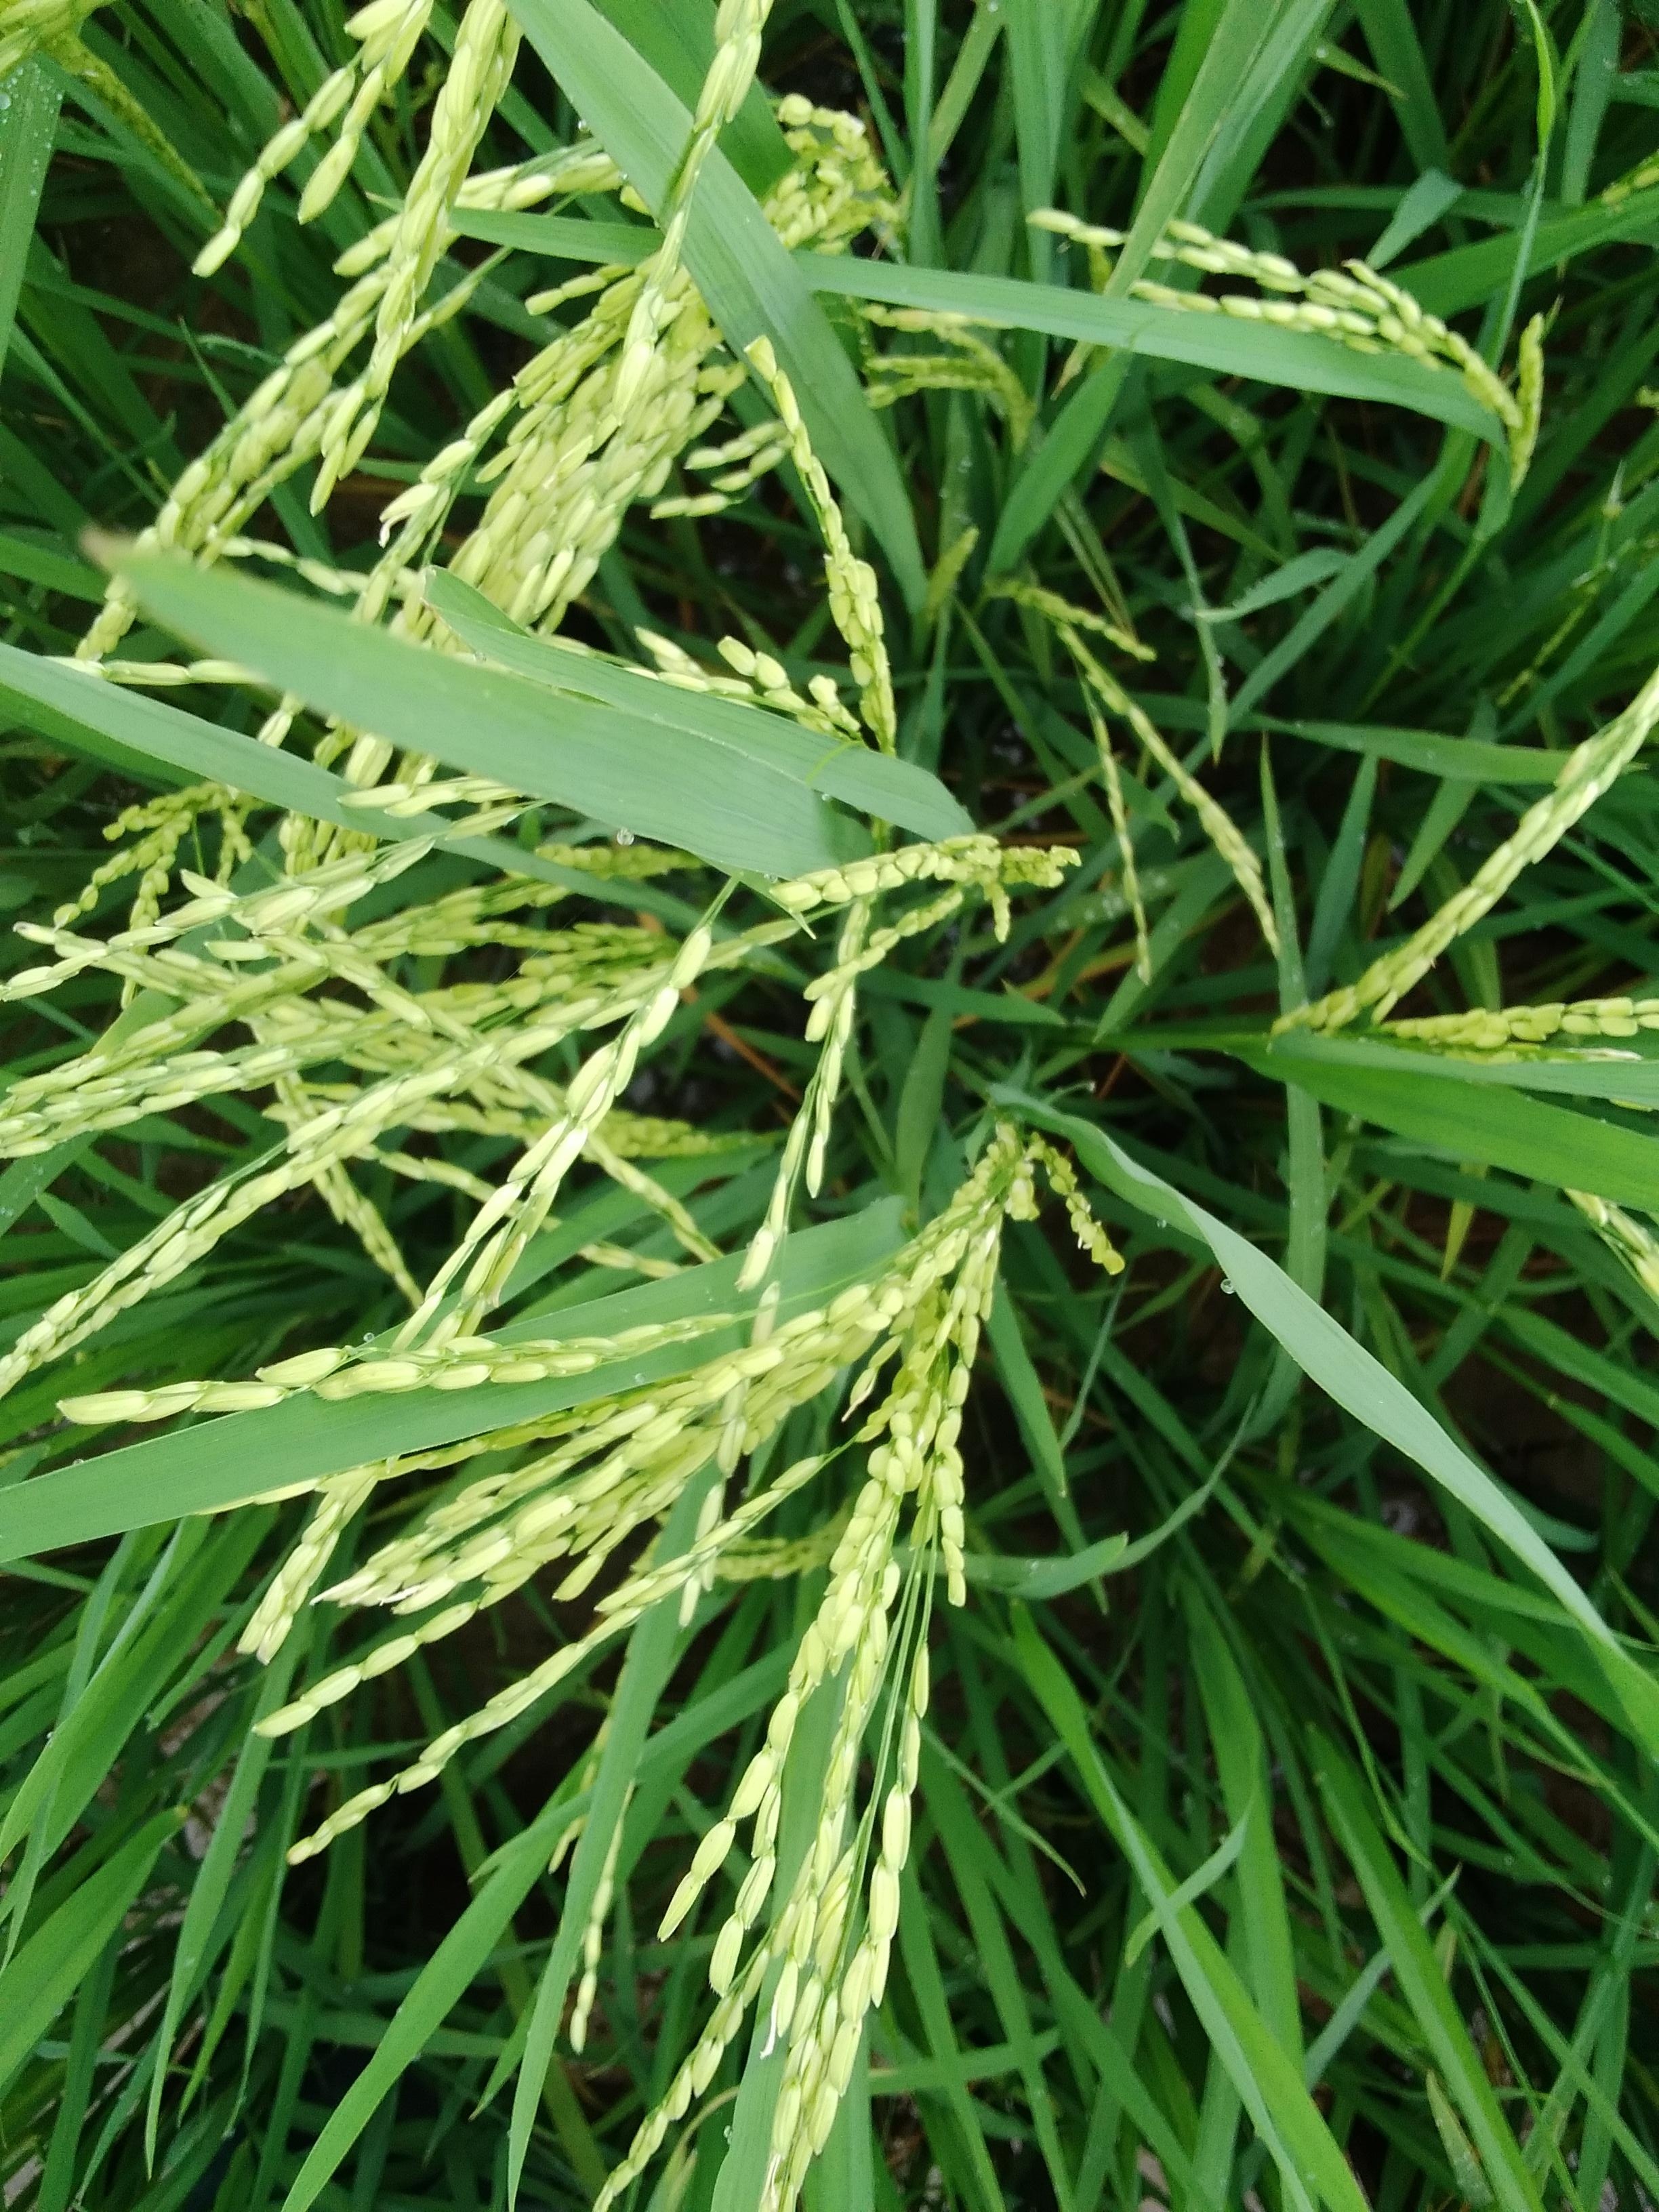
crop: rice
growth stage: flowering
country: Nigeria
